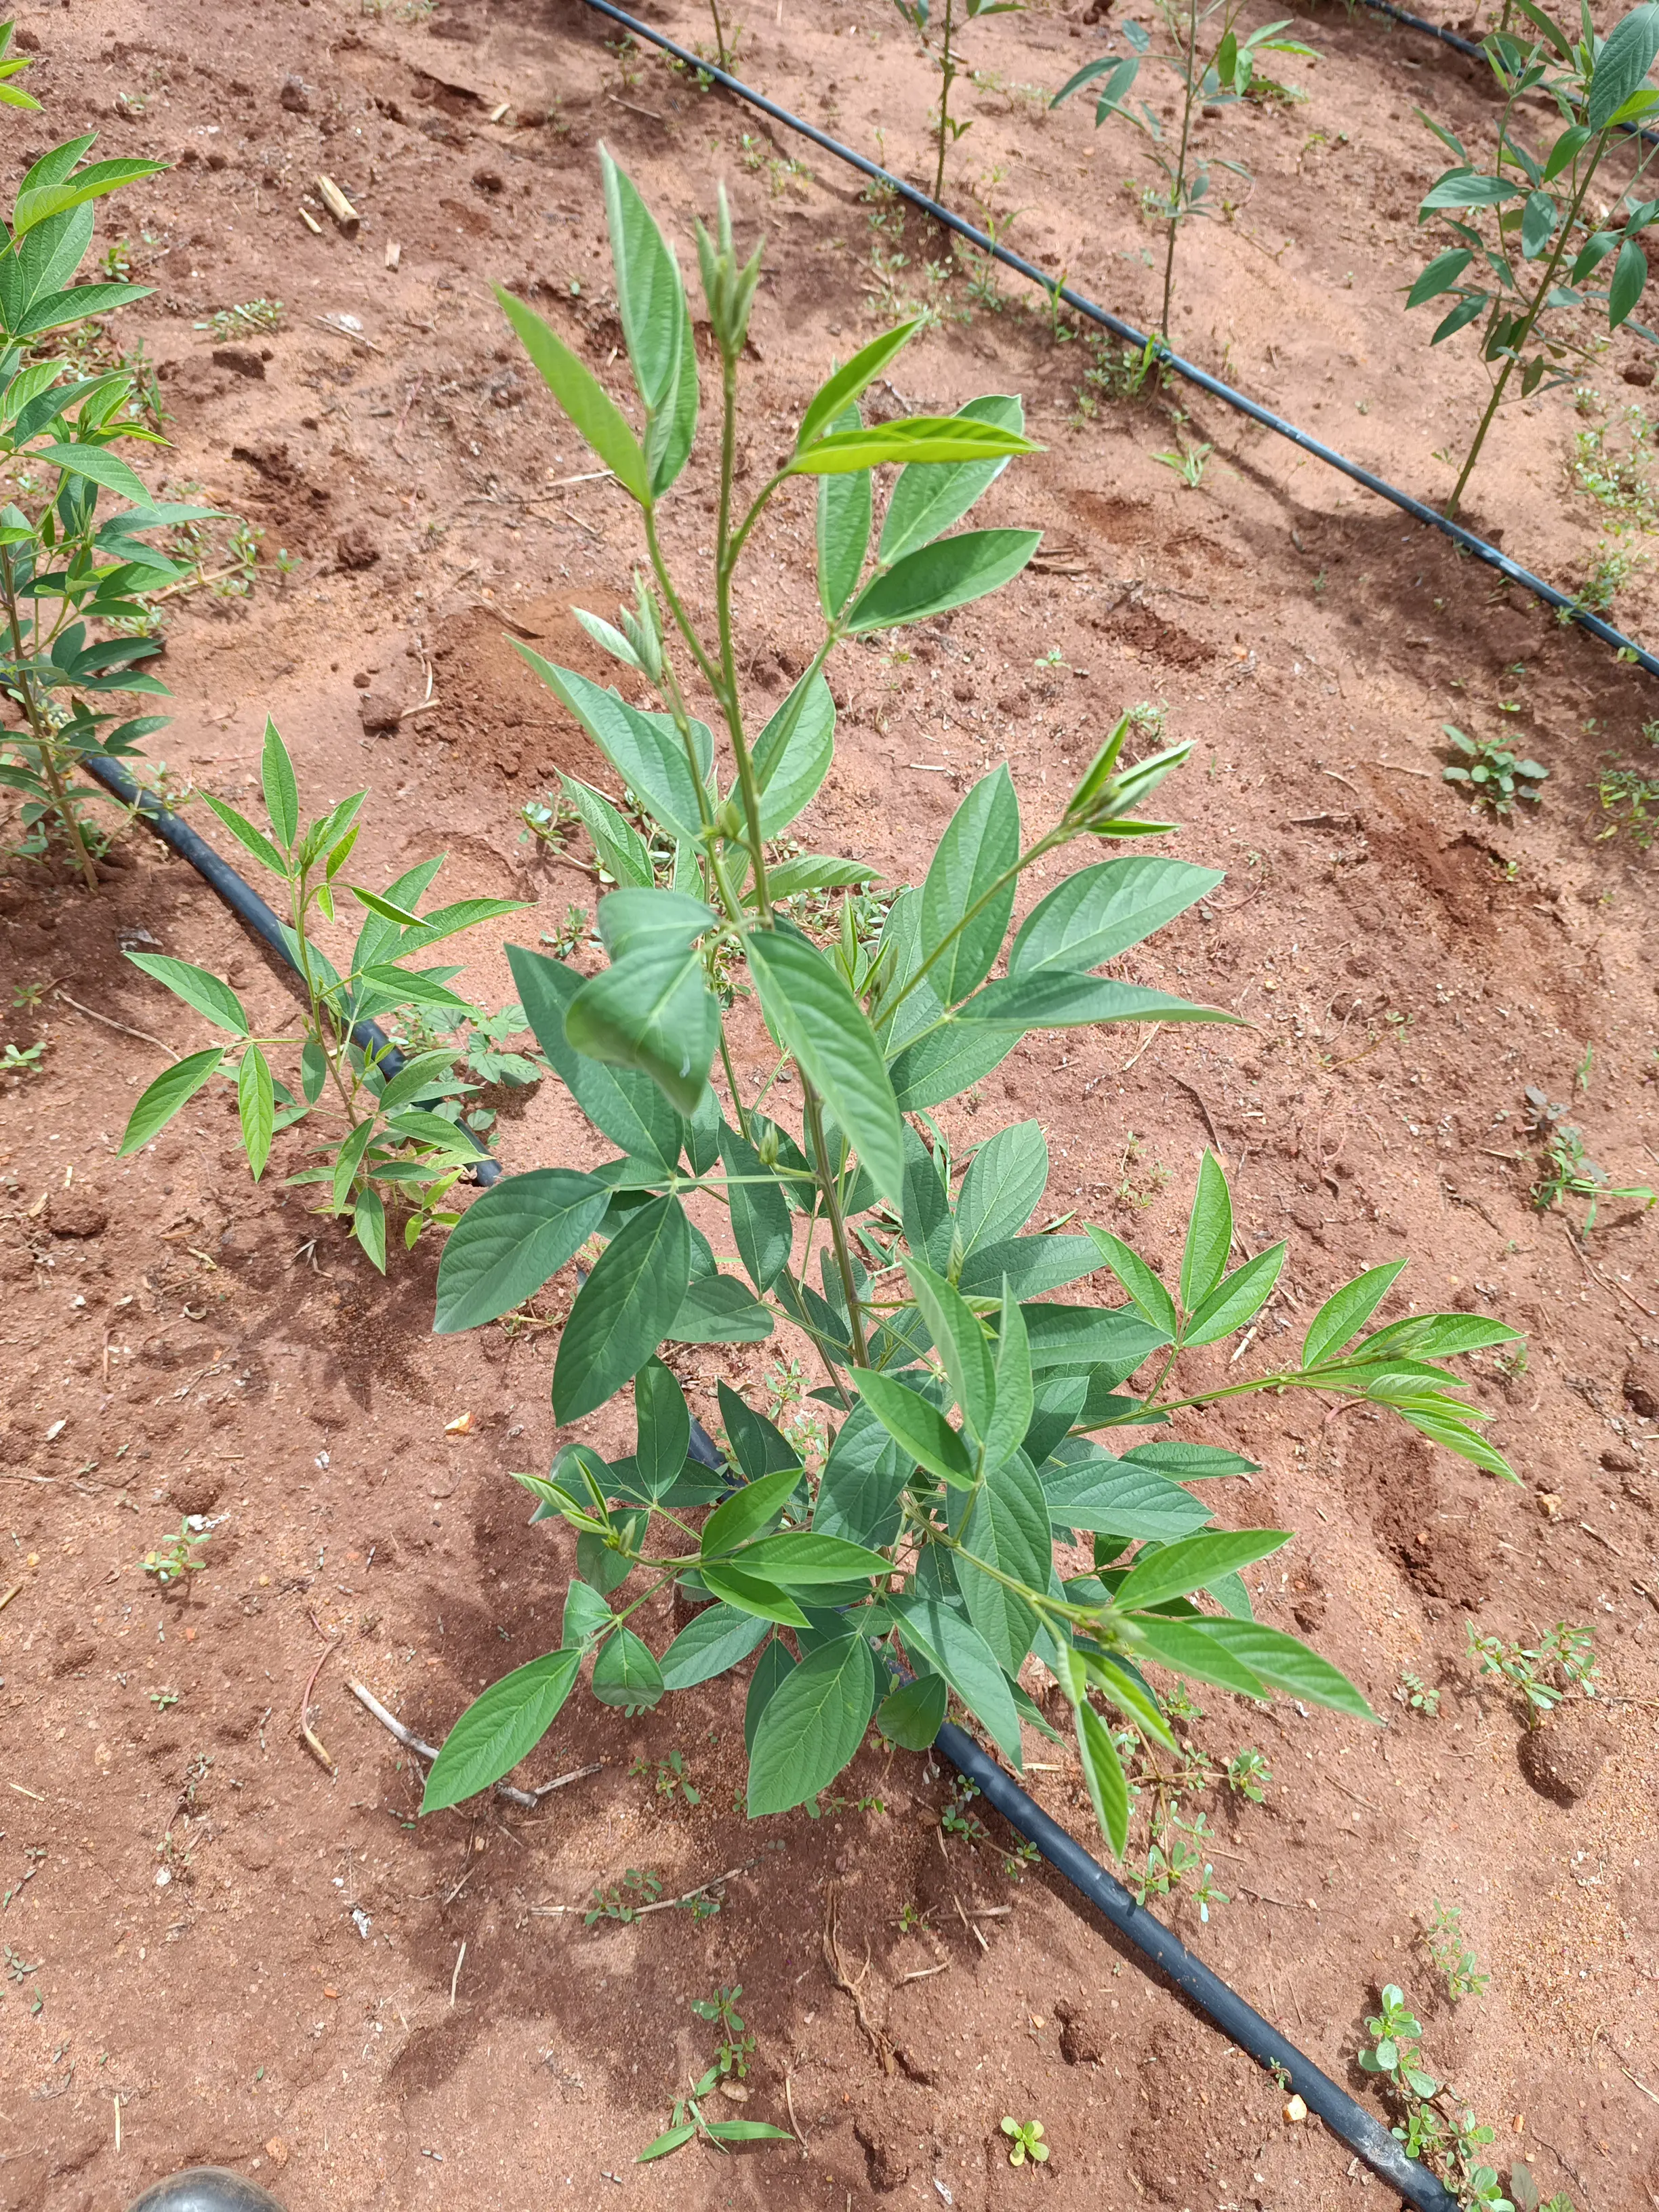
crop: pigeonpea
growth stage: vegetative
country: Kenya
